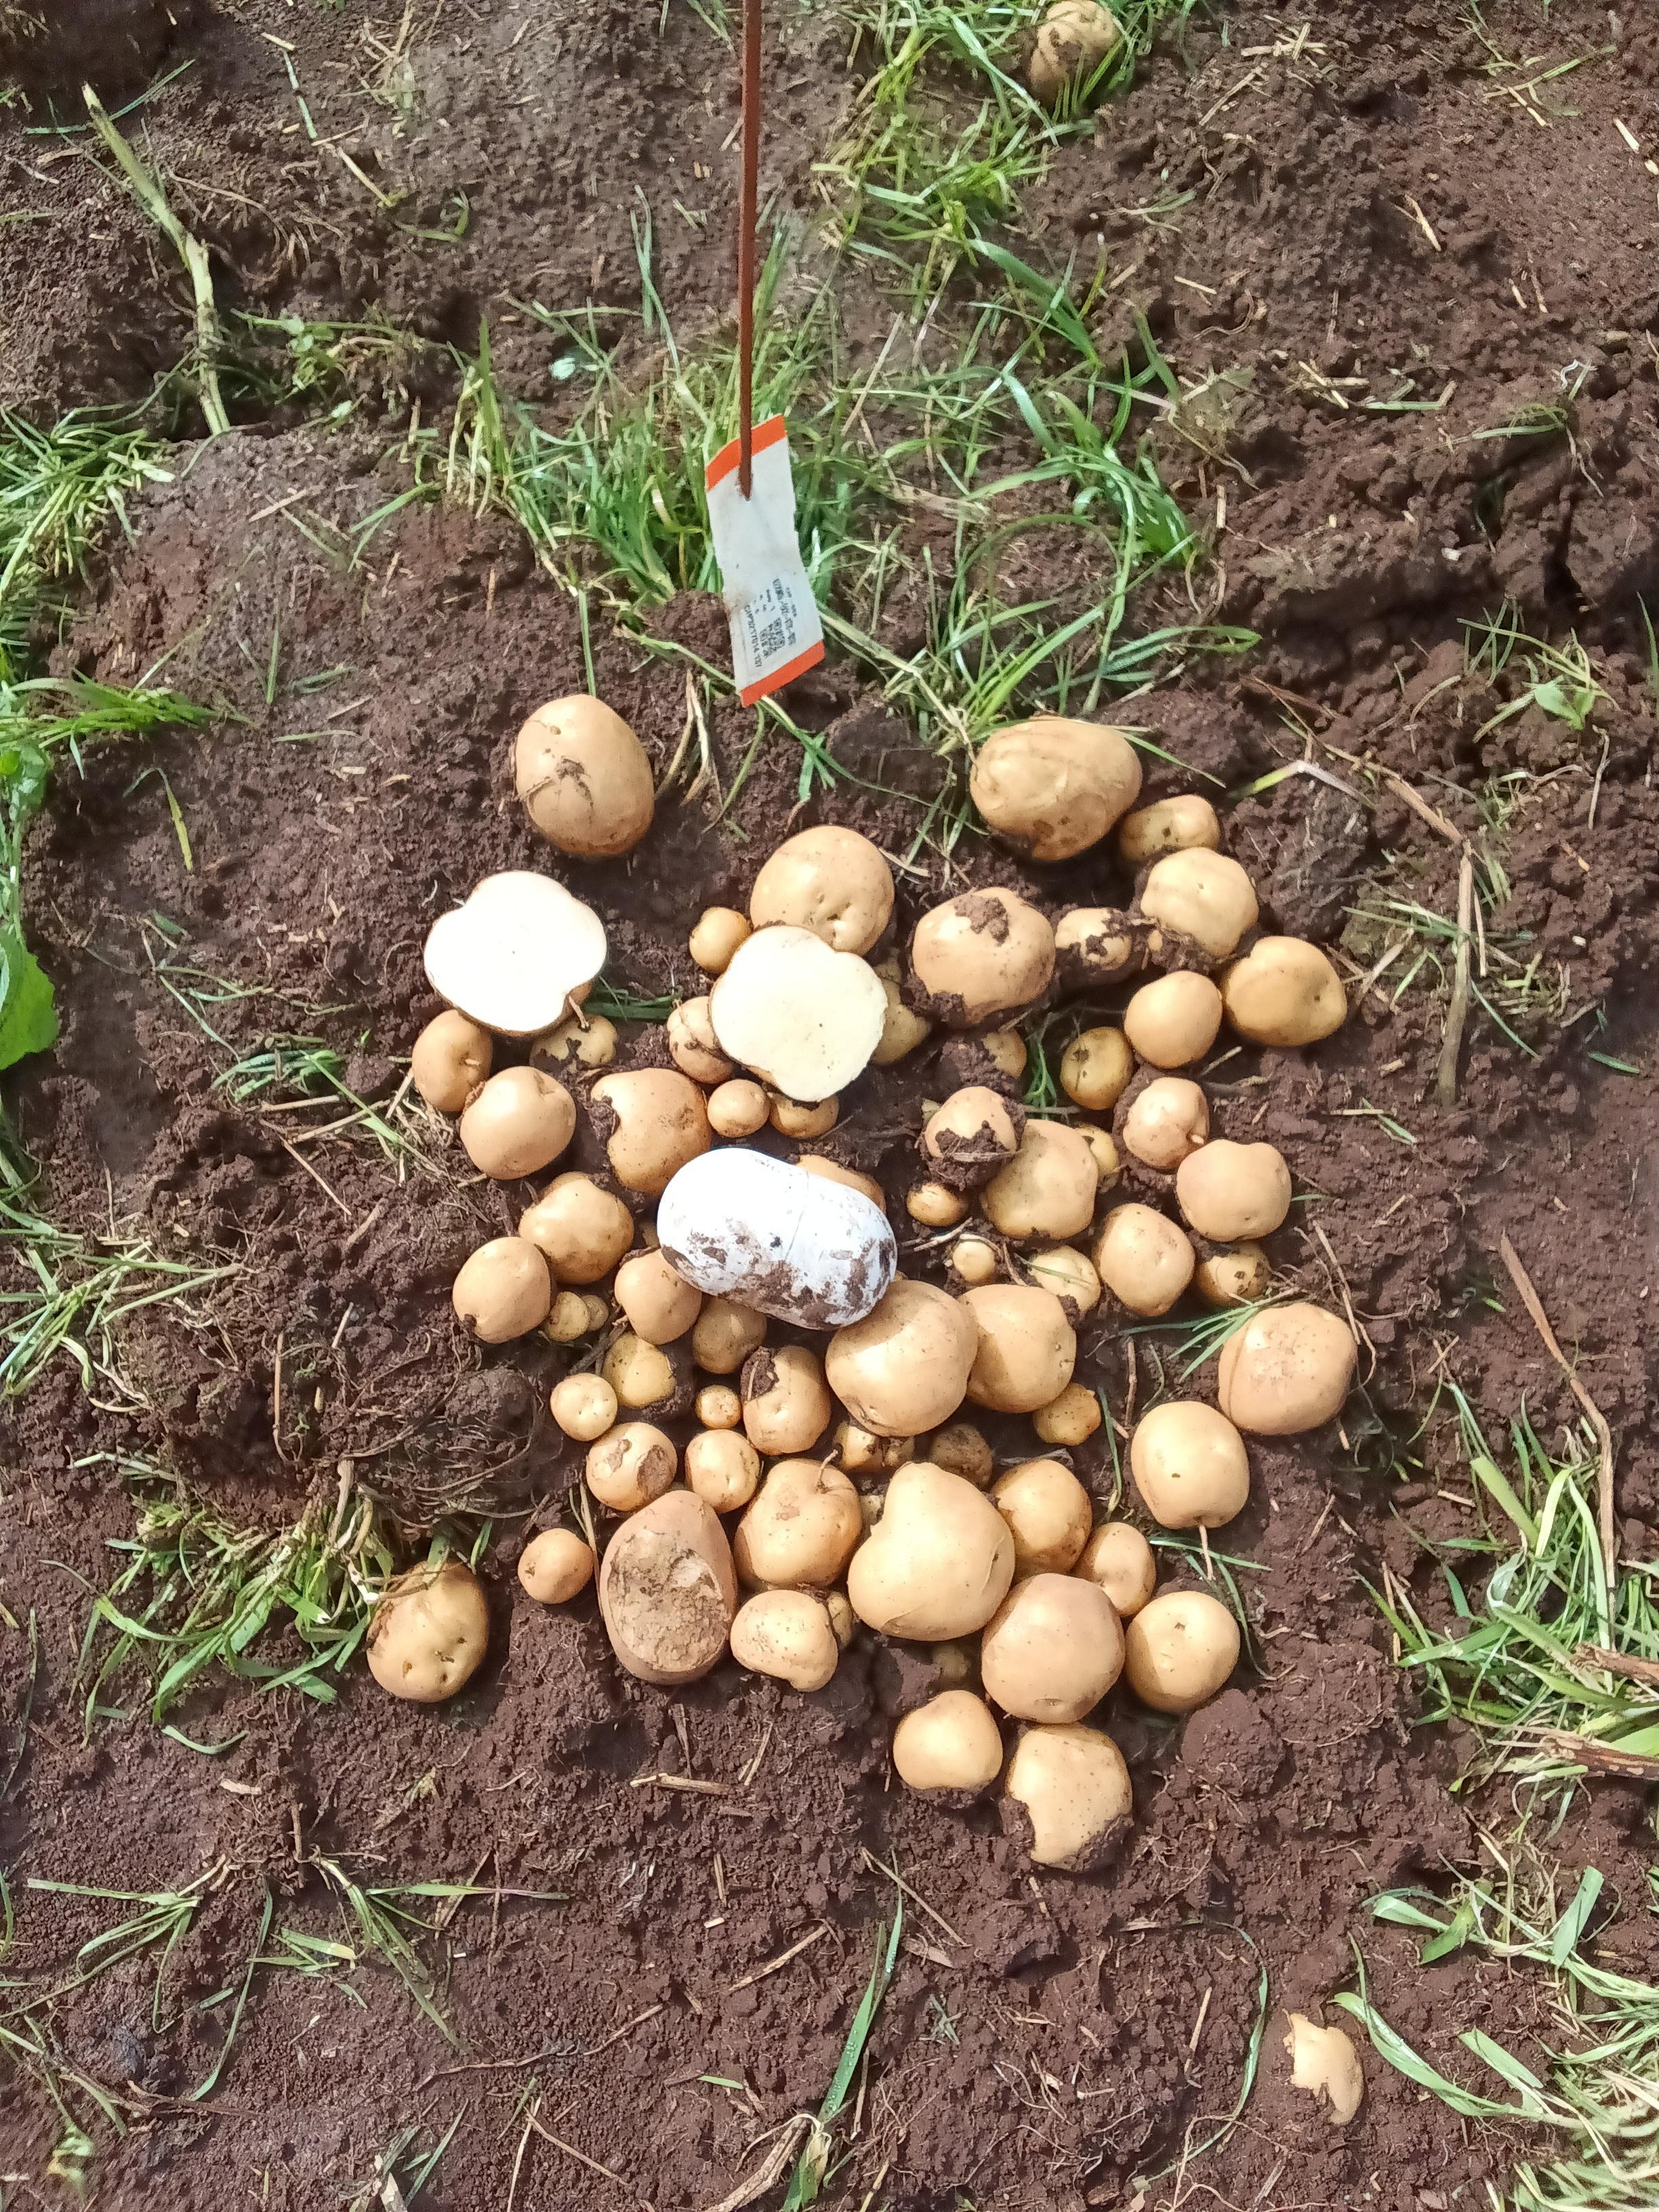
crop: potato
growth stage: harvest
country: Kenya
